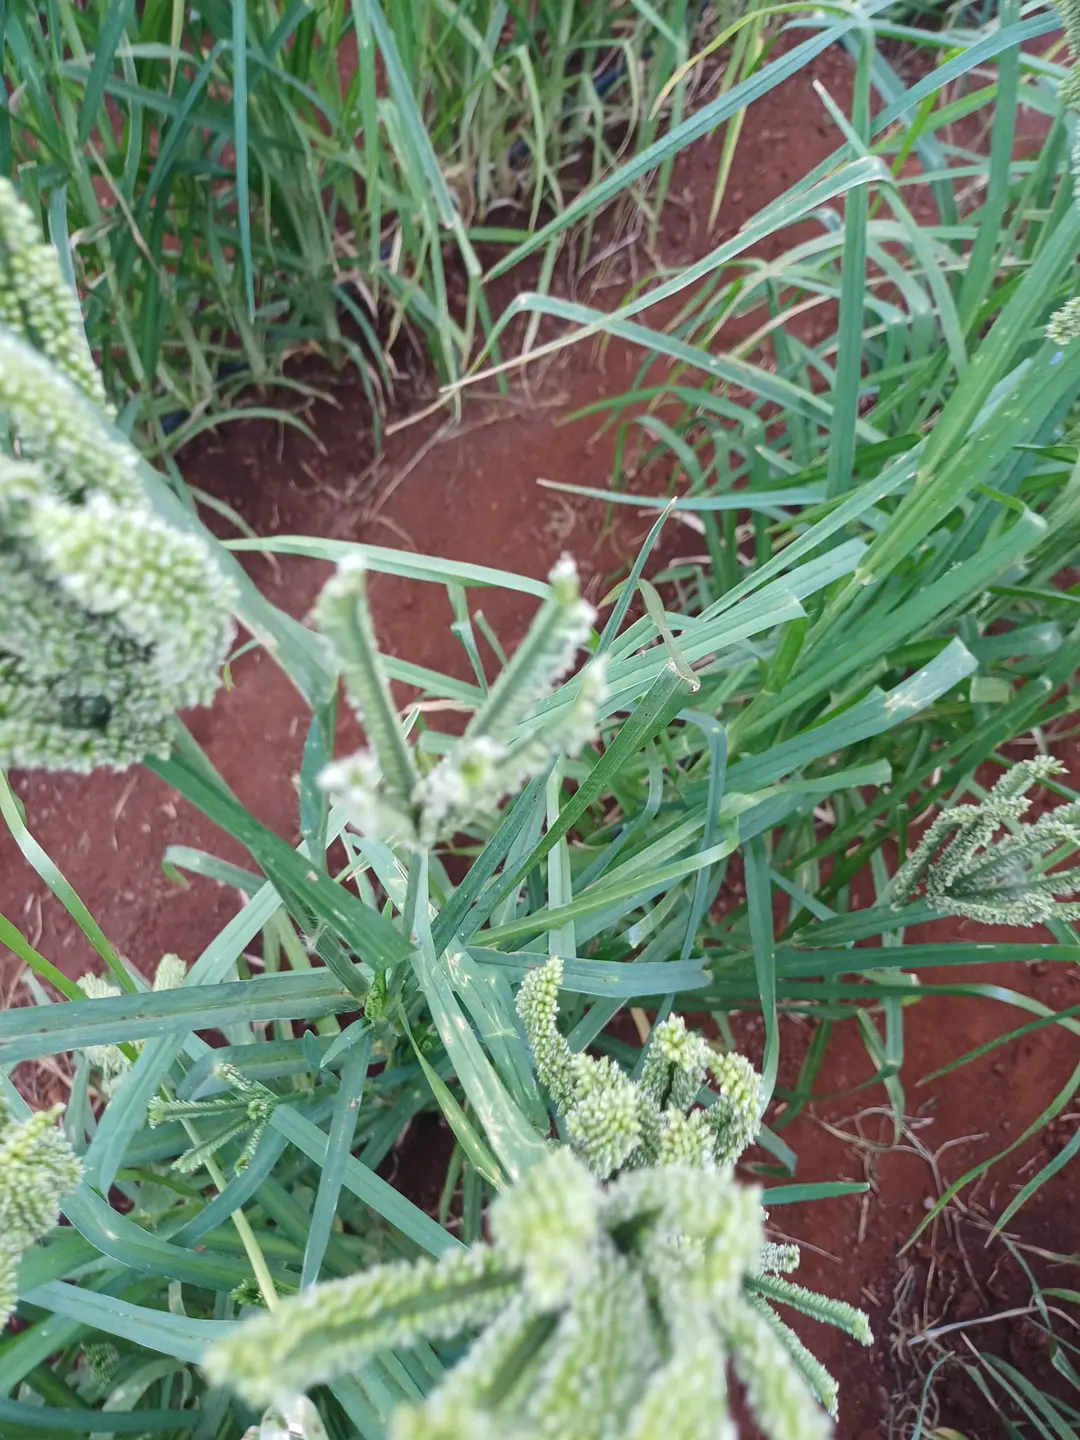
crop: finger millet
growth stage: flowering
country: Kenya
